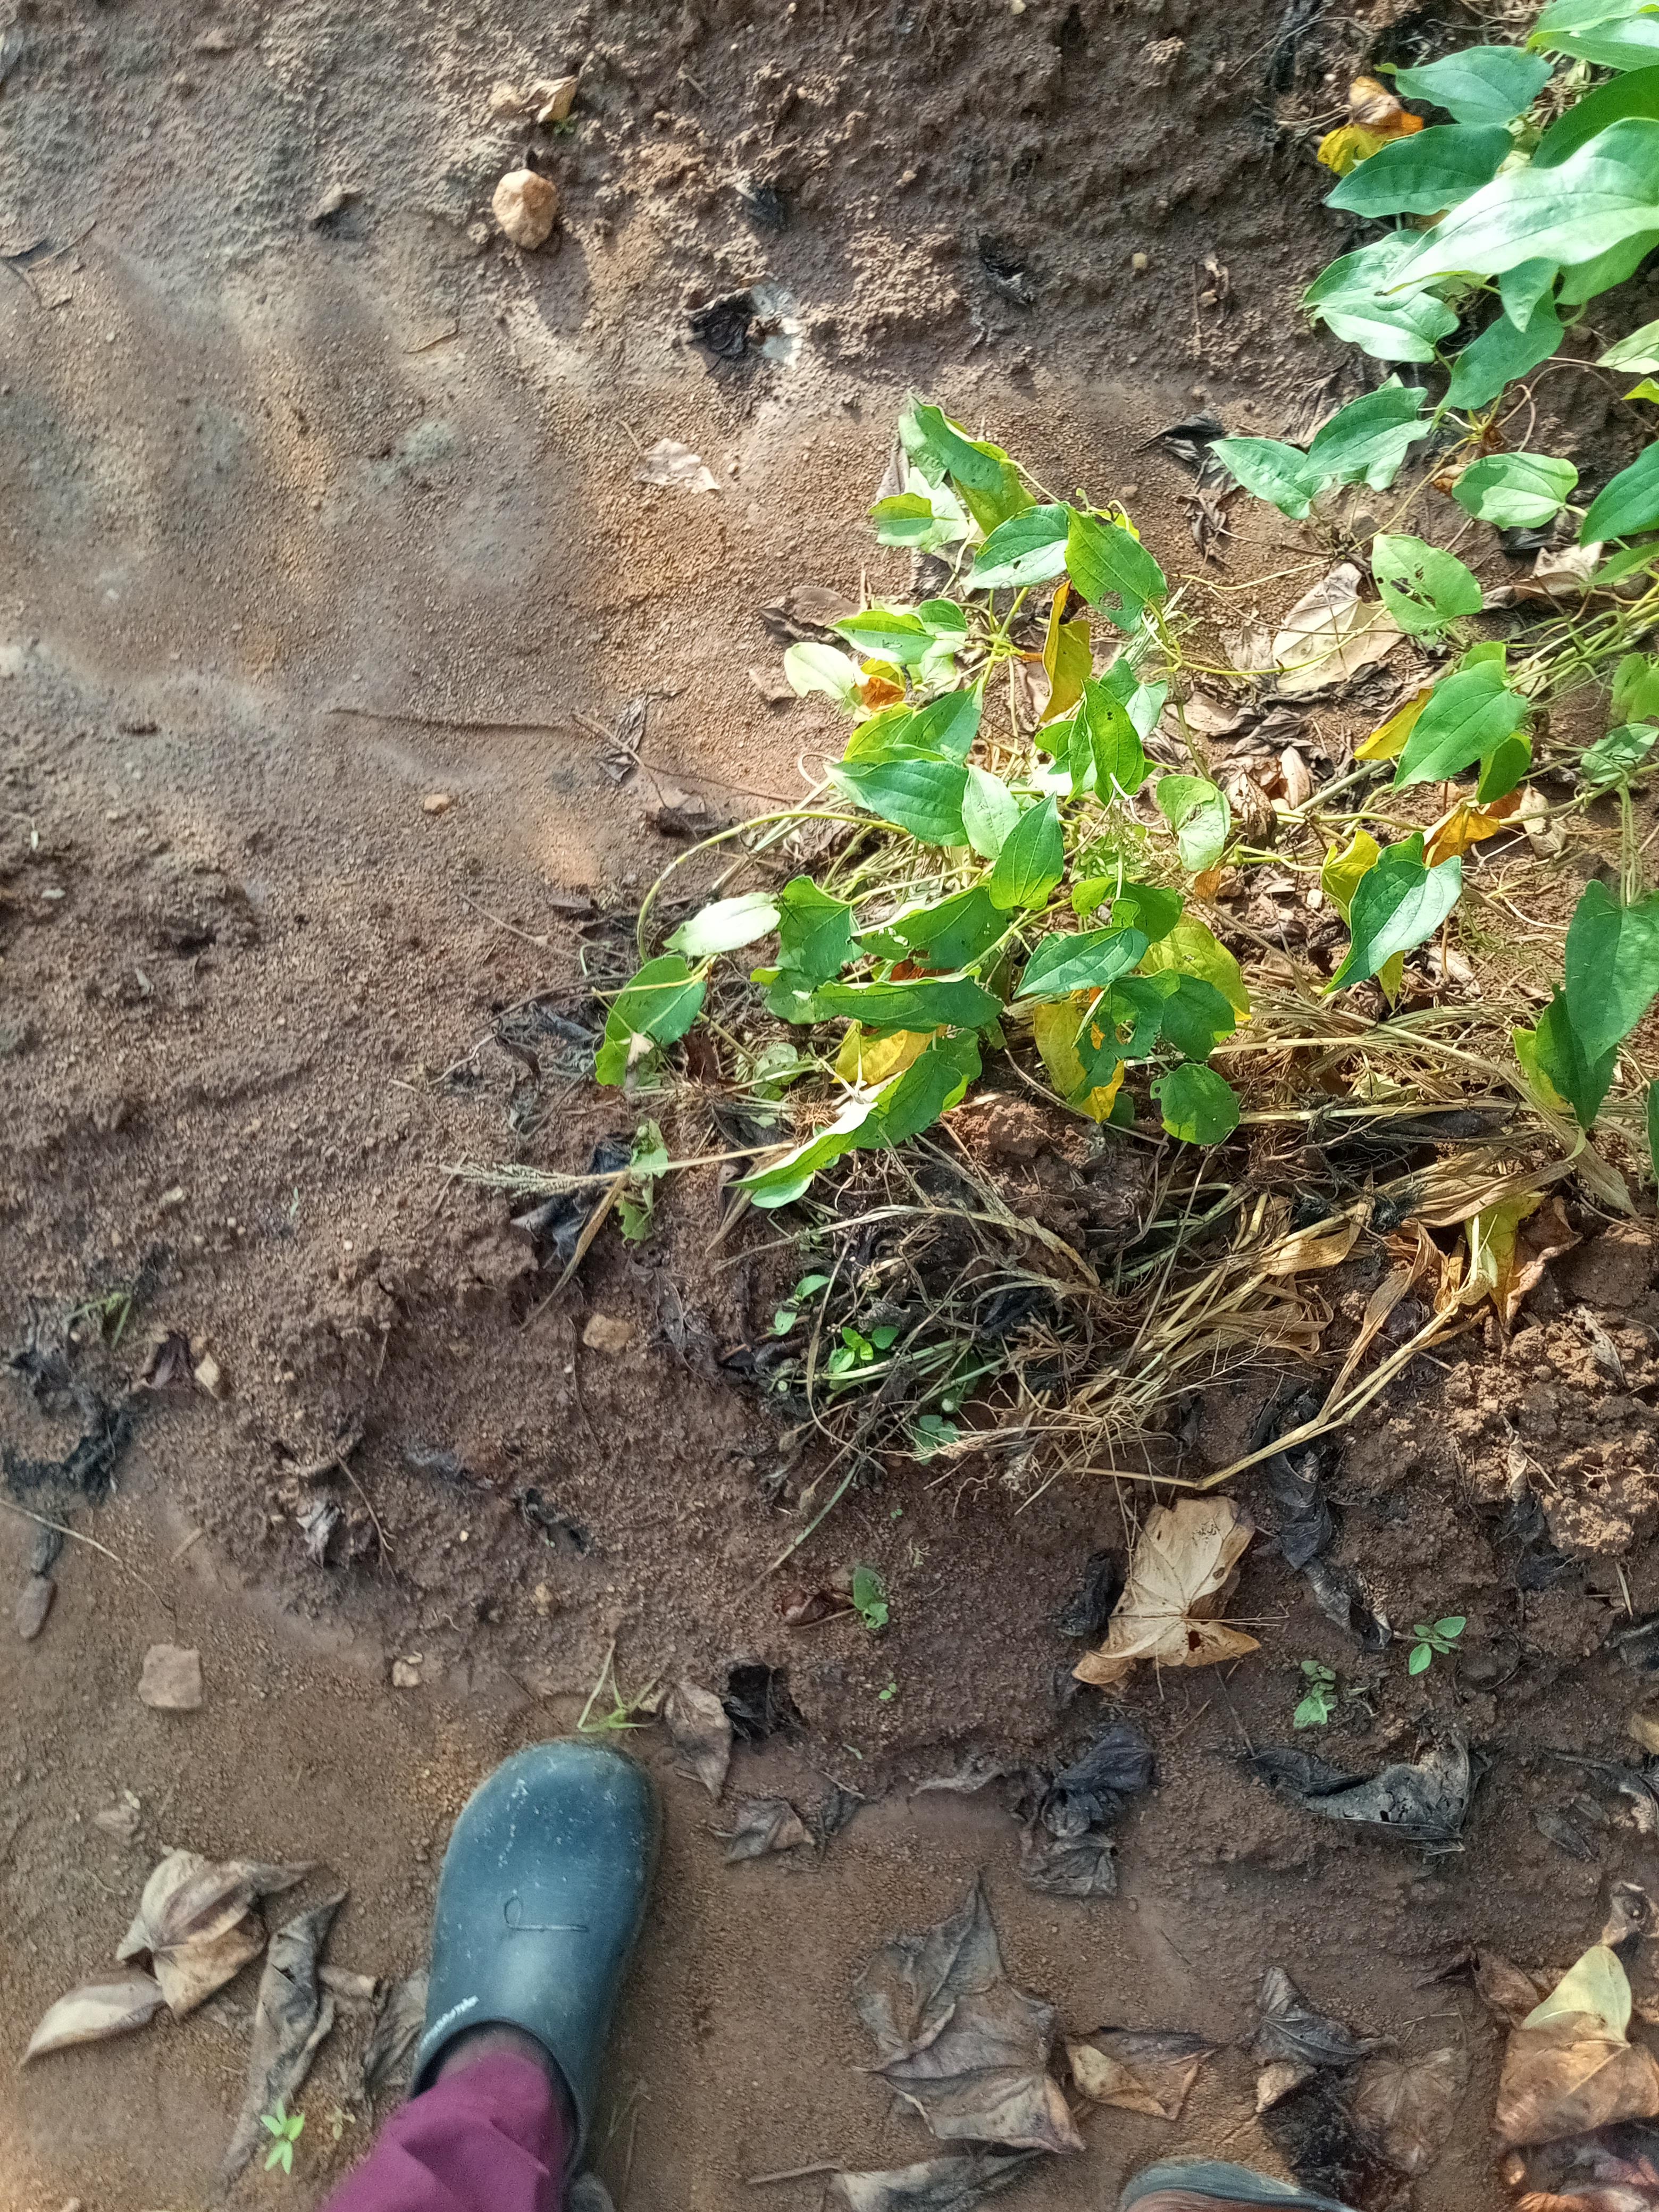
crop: yam
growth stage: maturity
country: Nigeria
